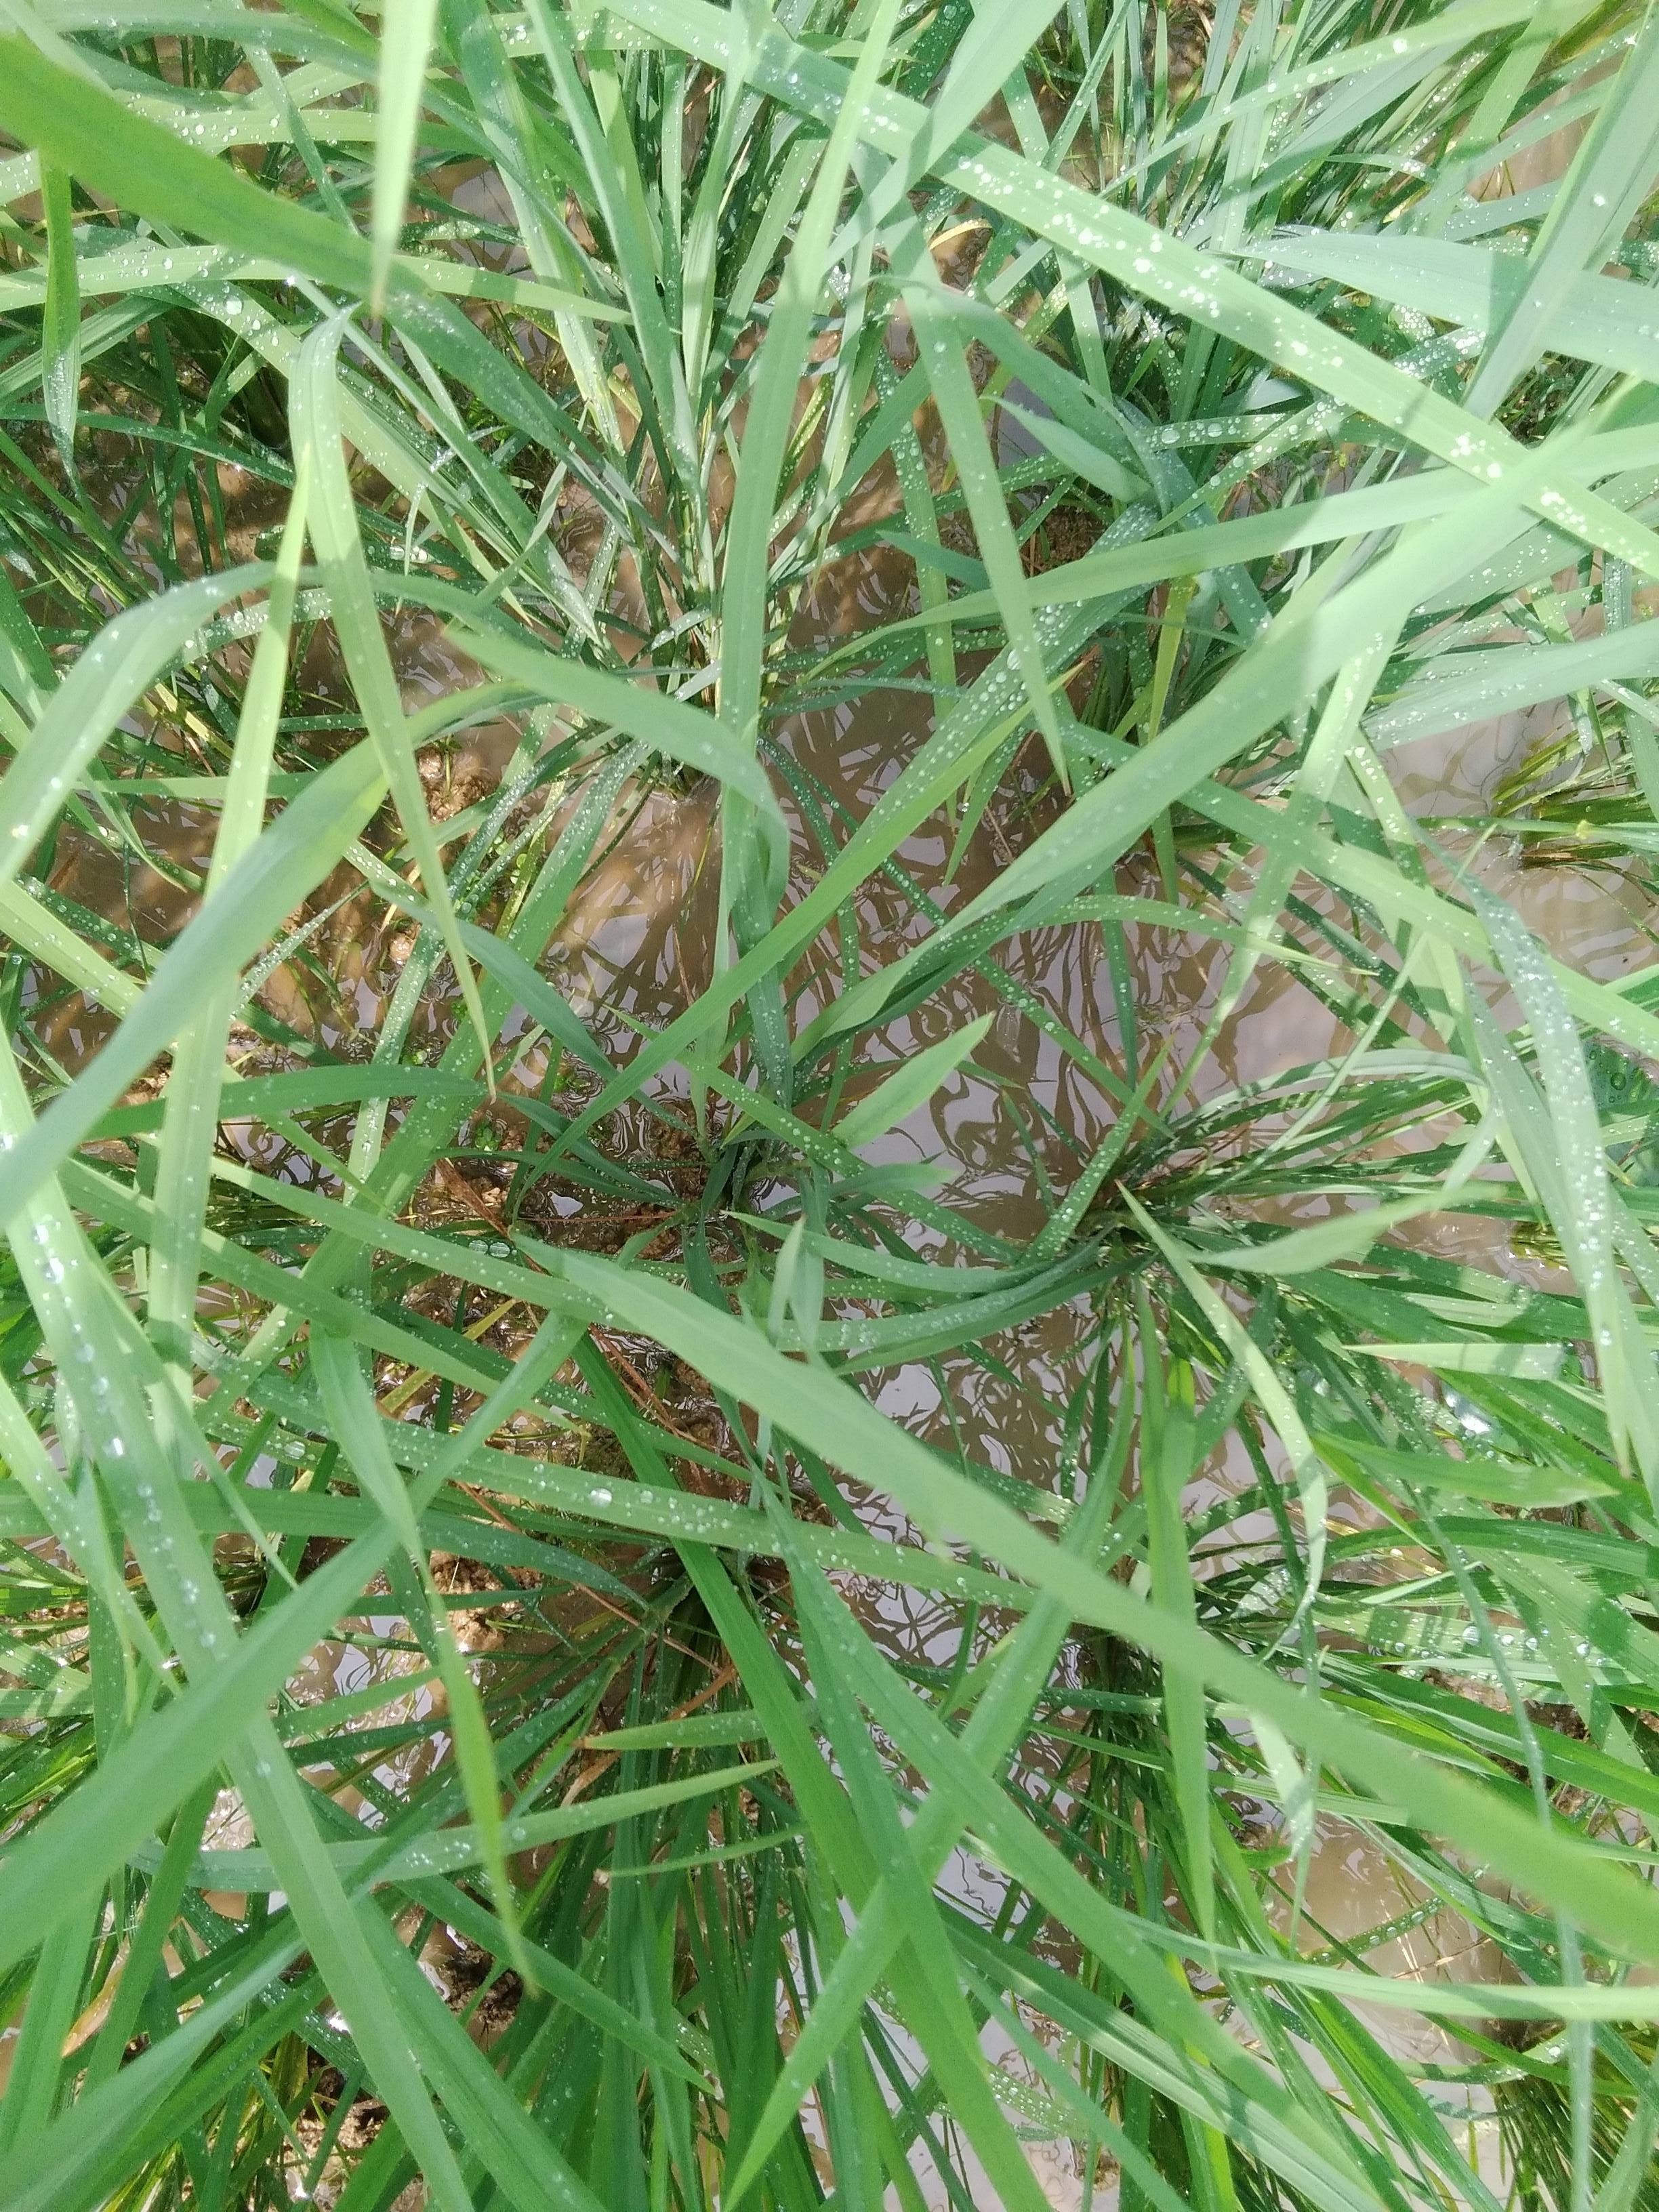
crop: rice
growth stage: vegetative
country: Nigeria
